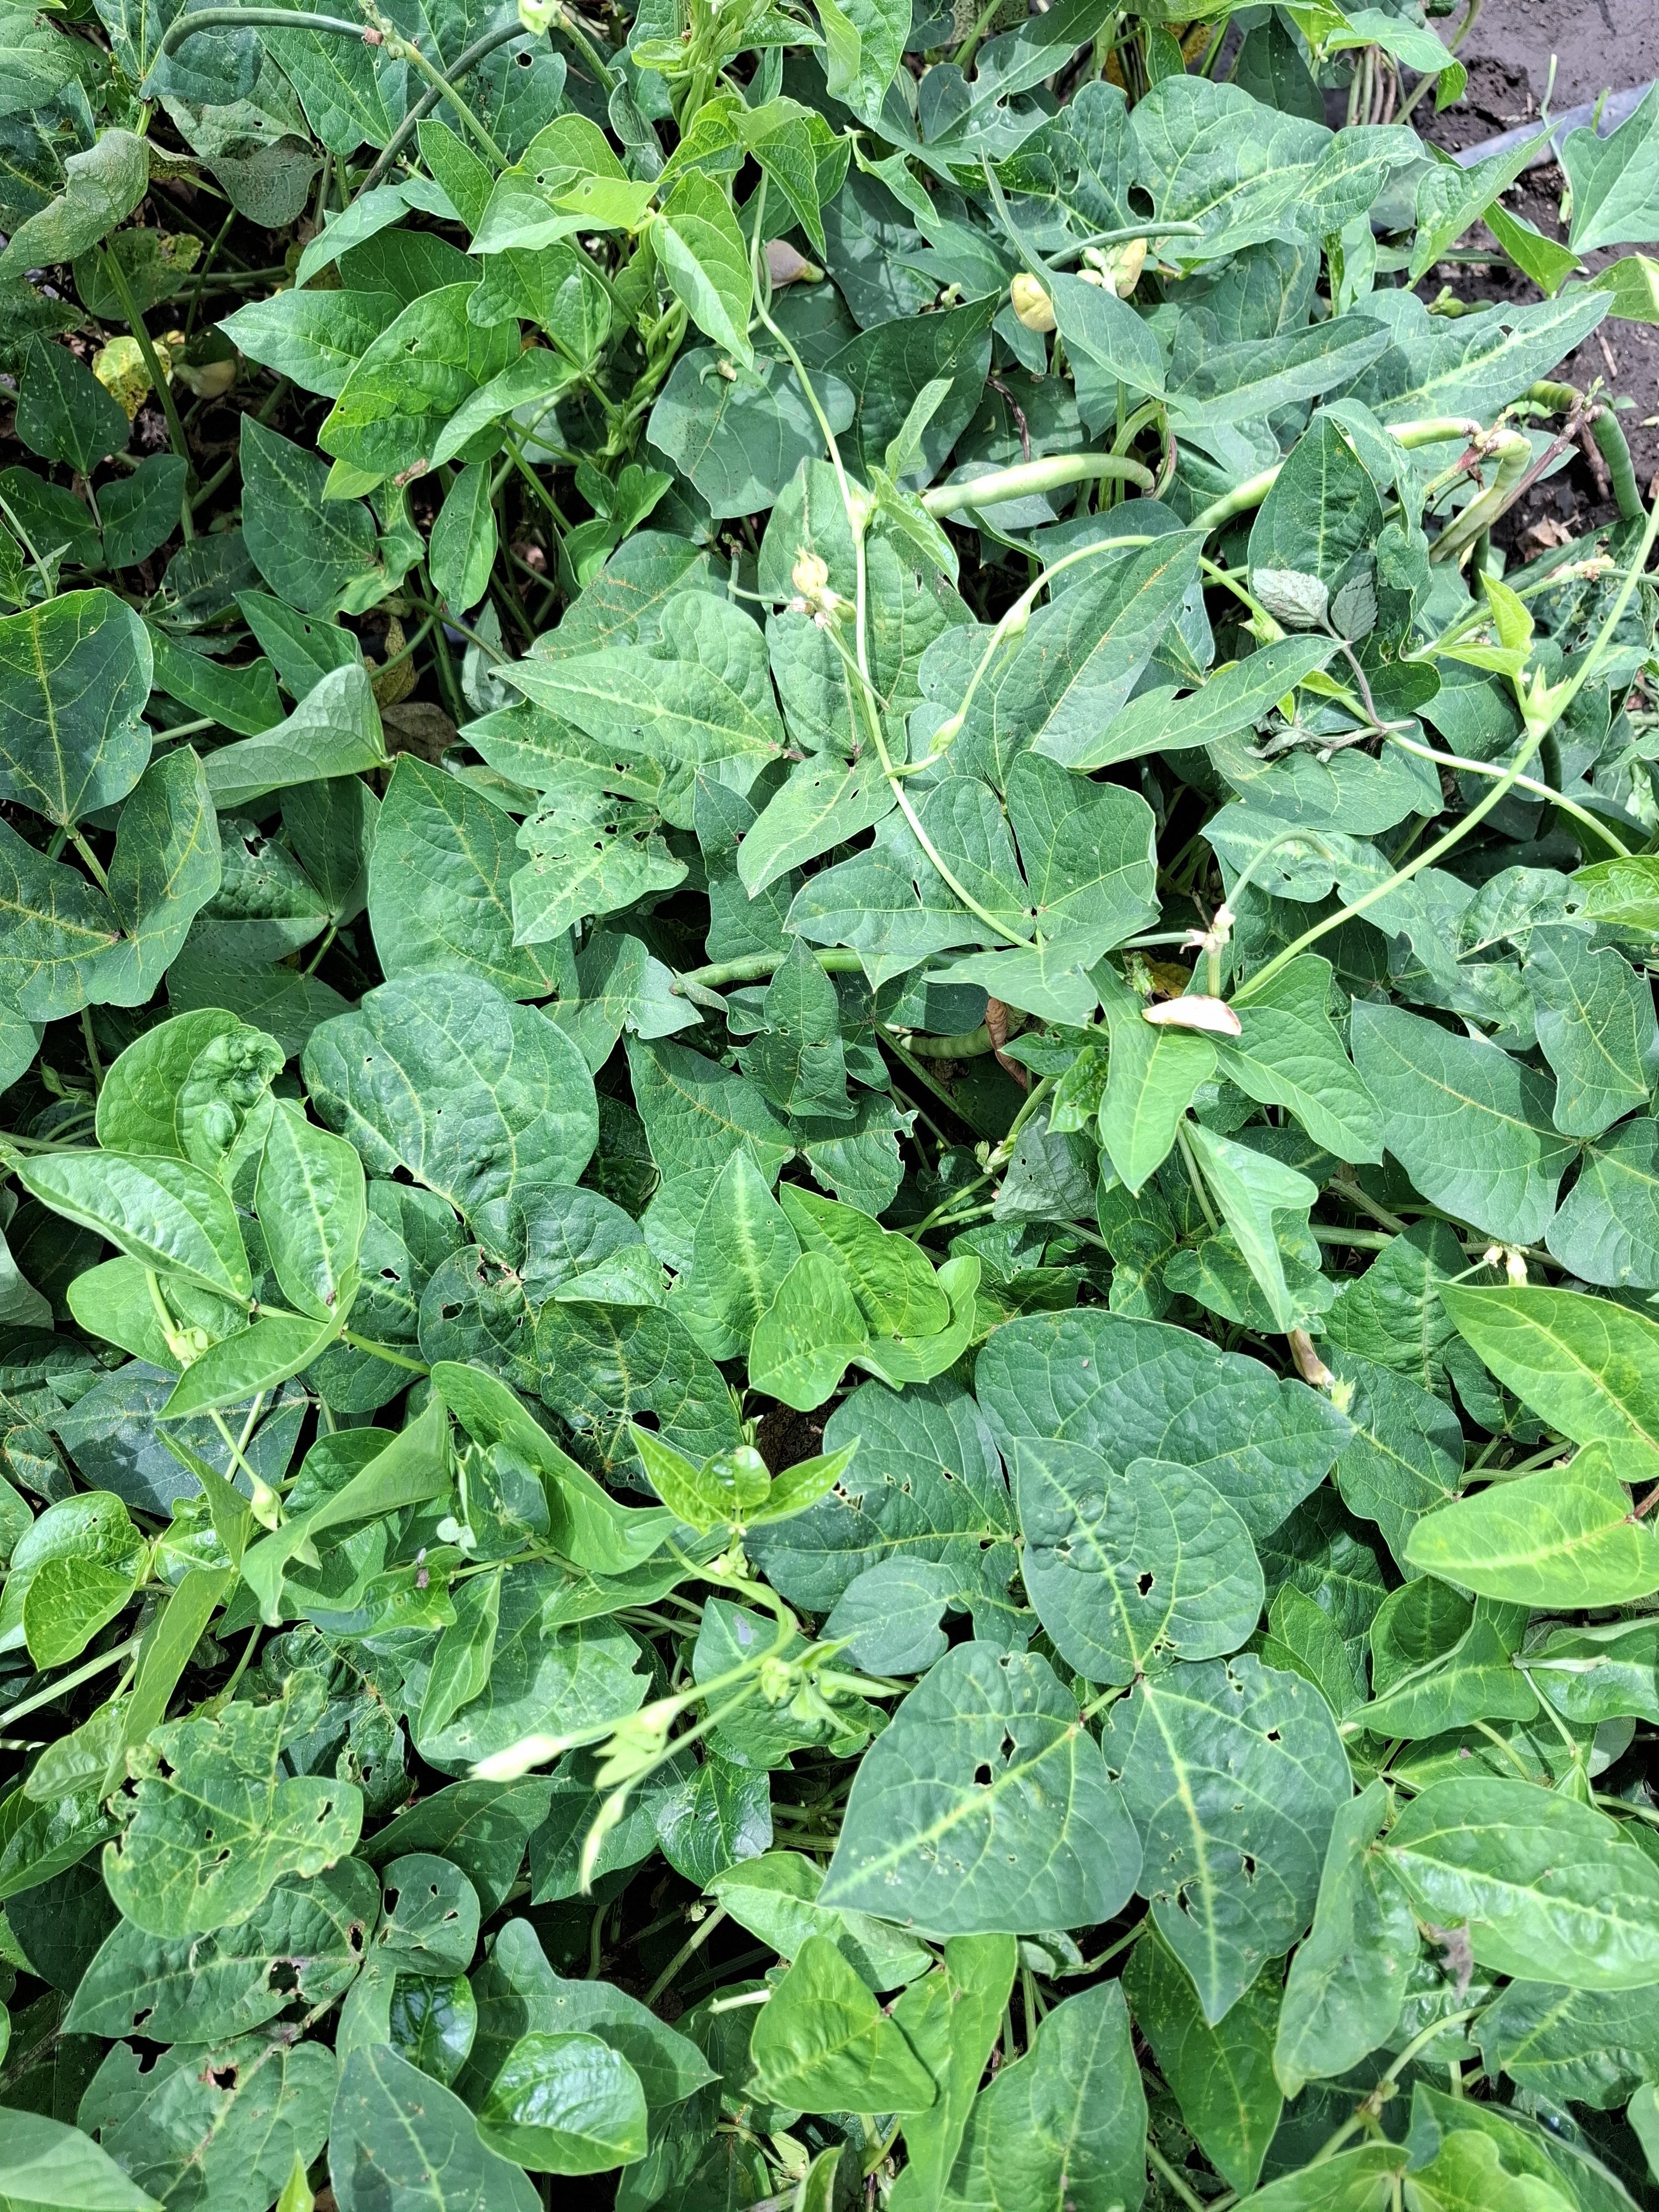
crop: cowpea
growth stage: development pod
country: Tanzania
